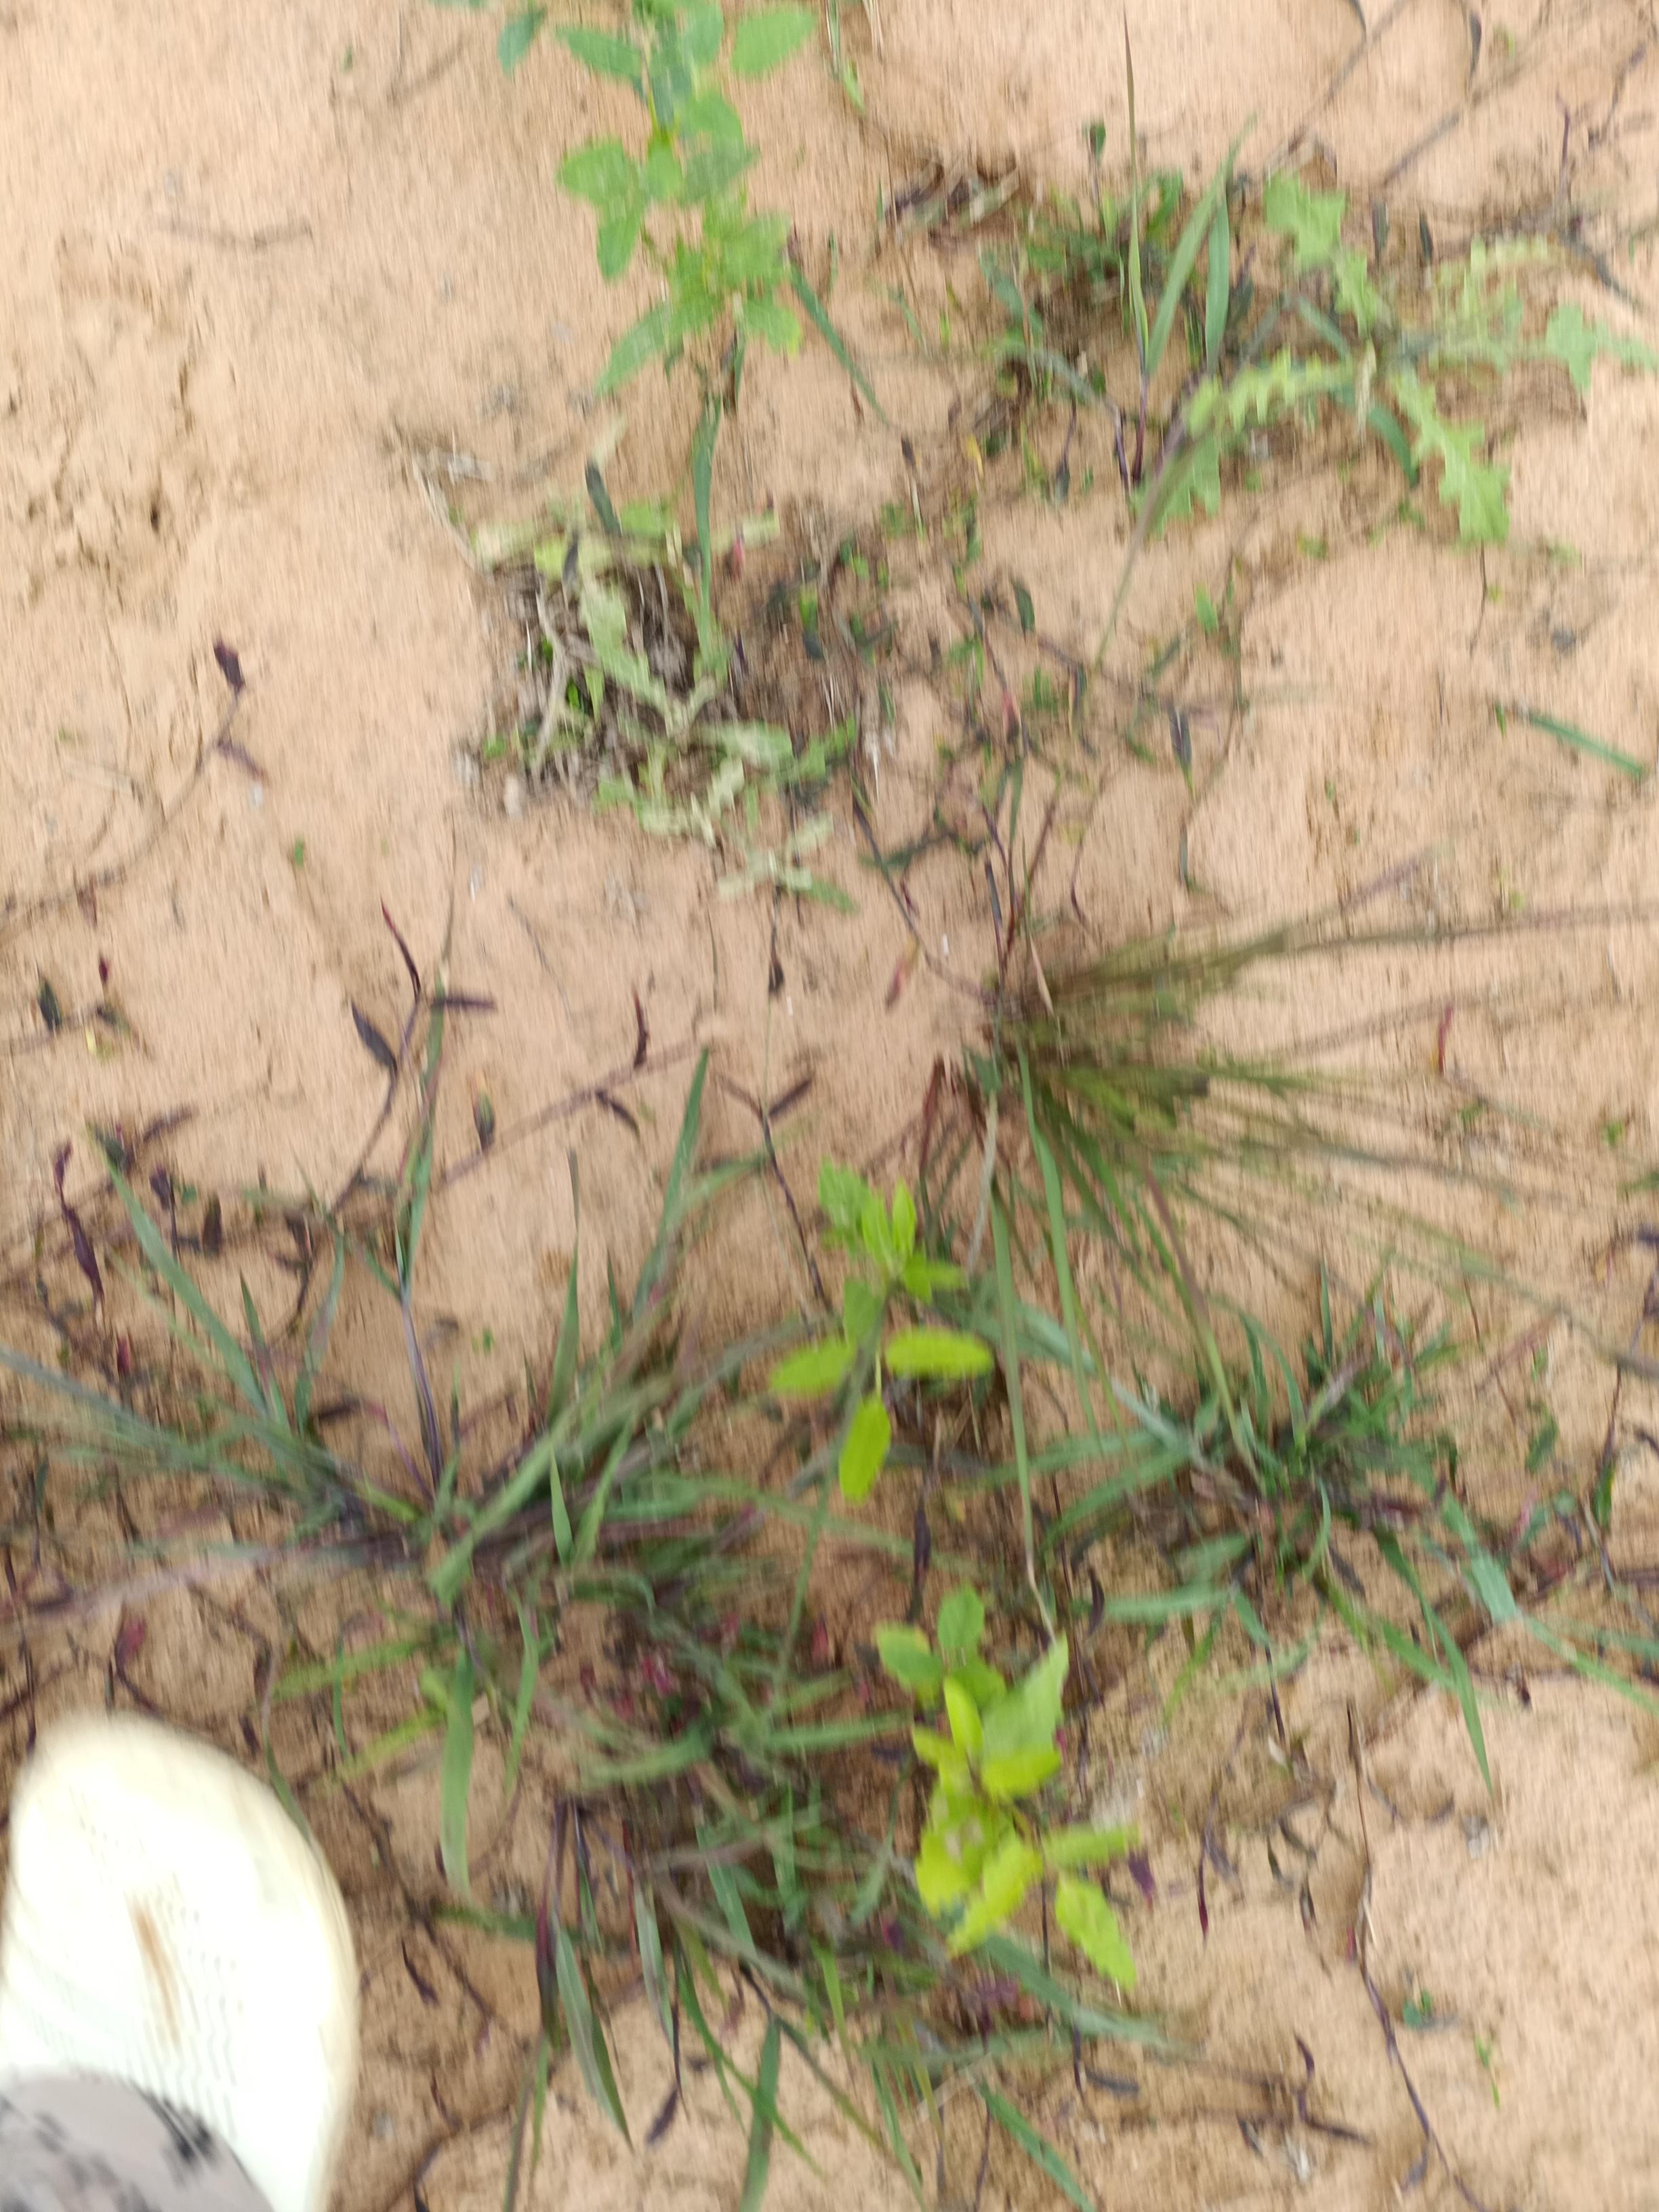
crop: cowpea
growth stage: emergence
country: Nigeria
